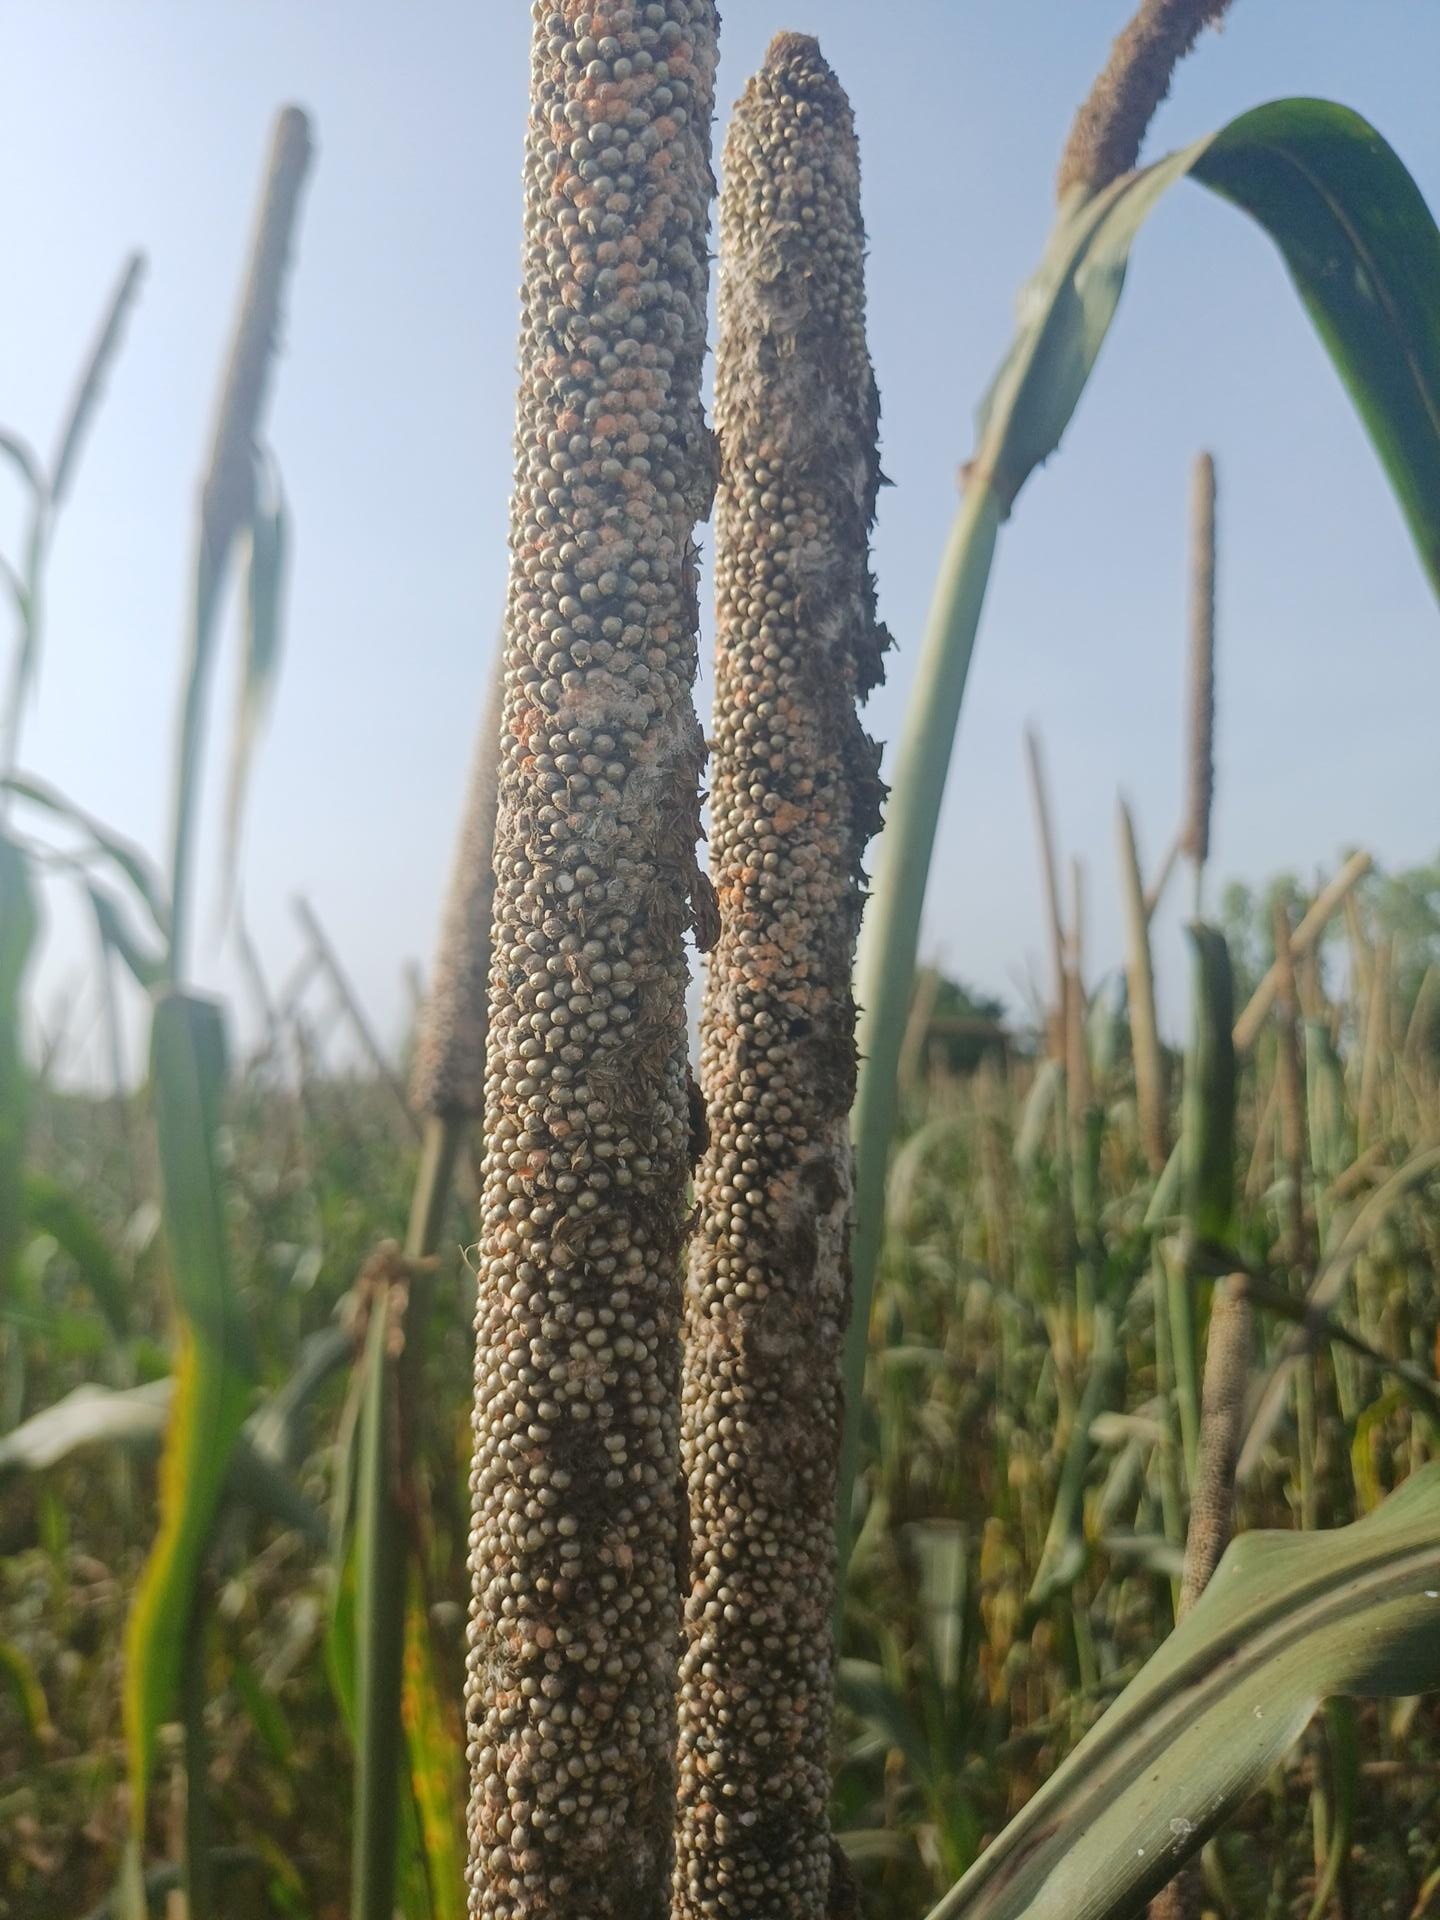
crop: pearl millet
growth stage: filling grain
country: Senegal
